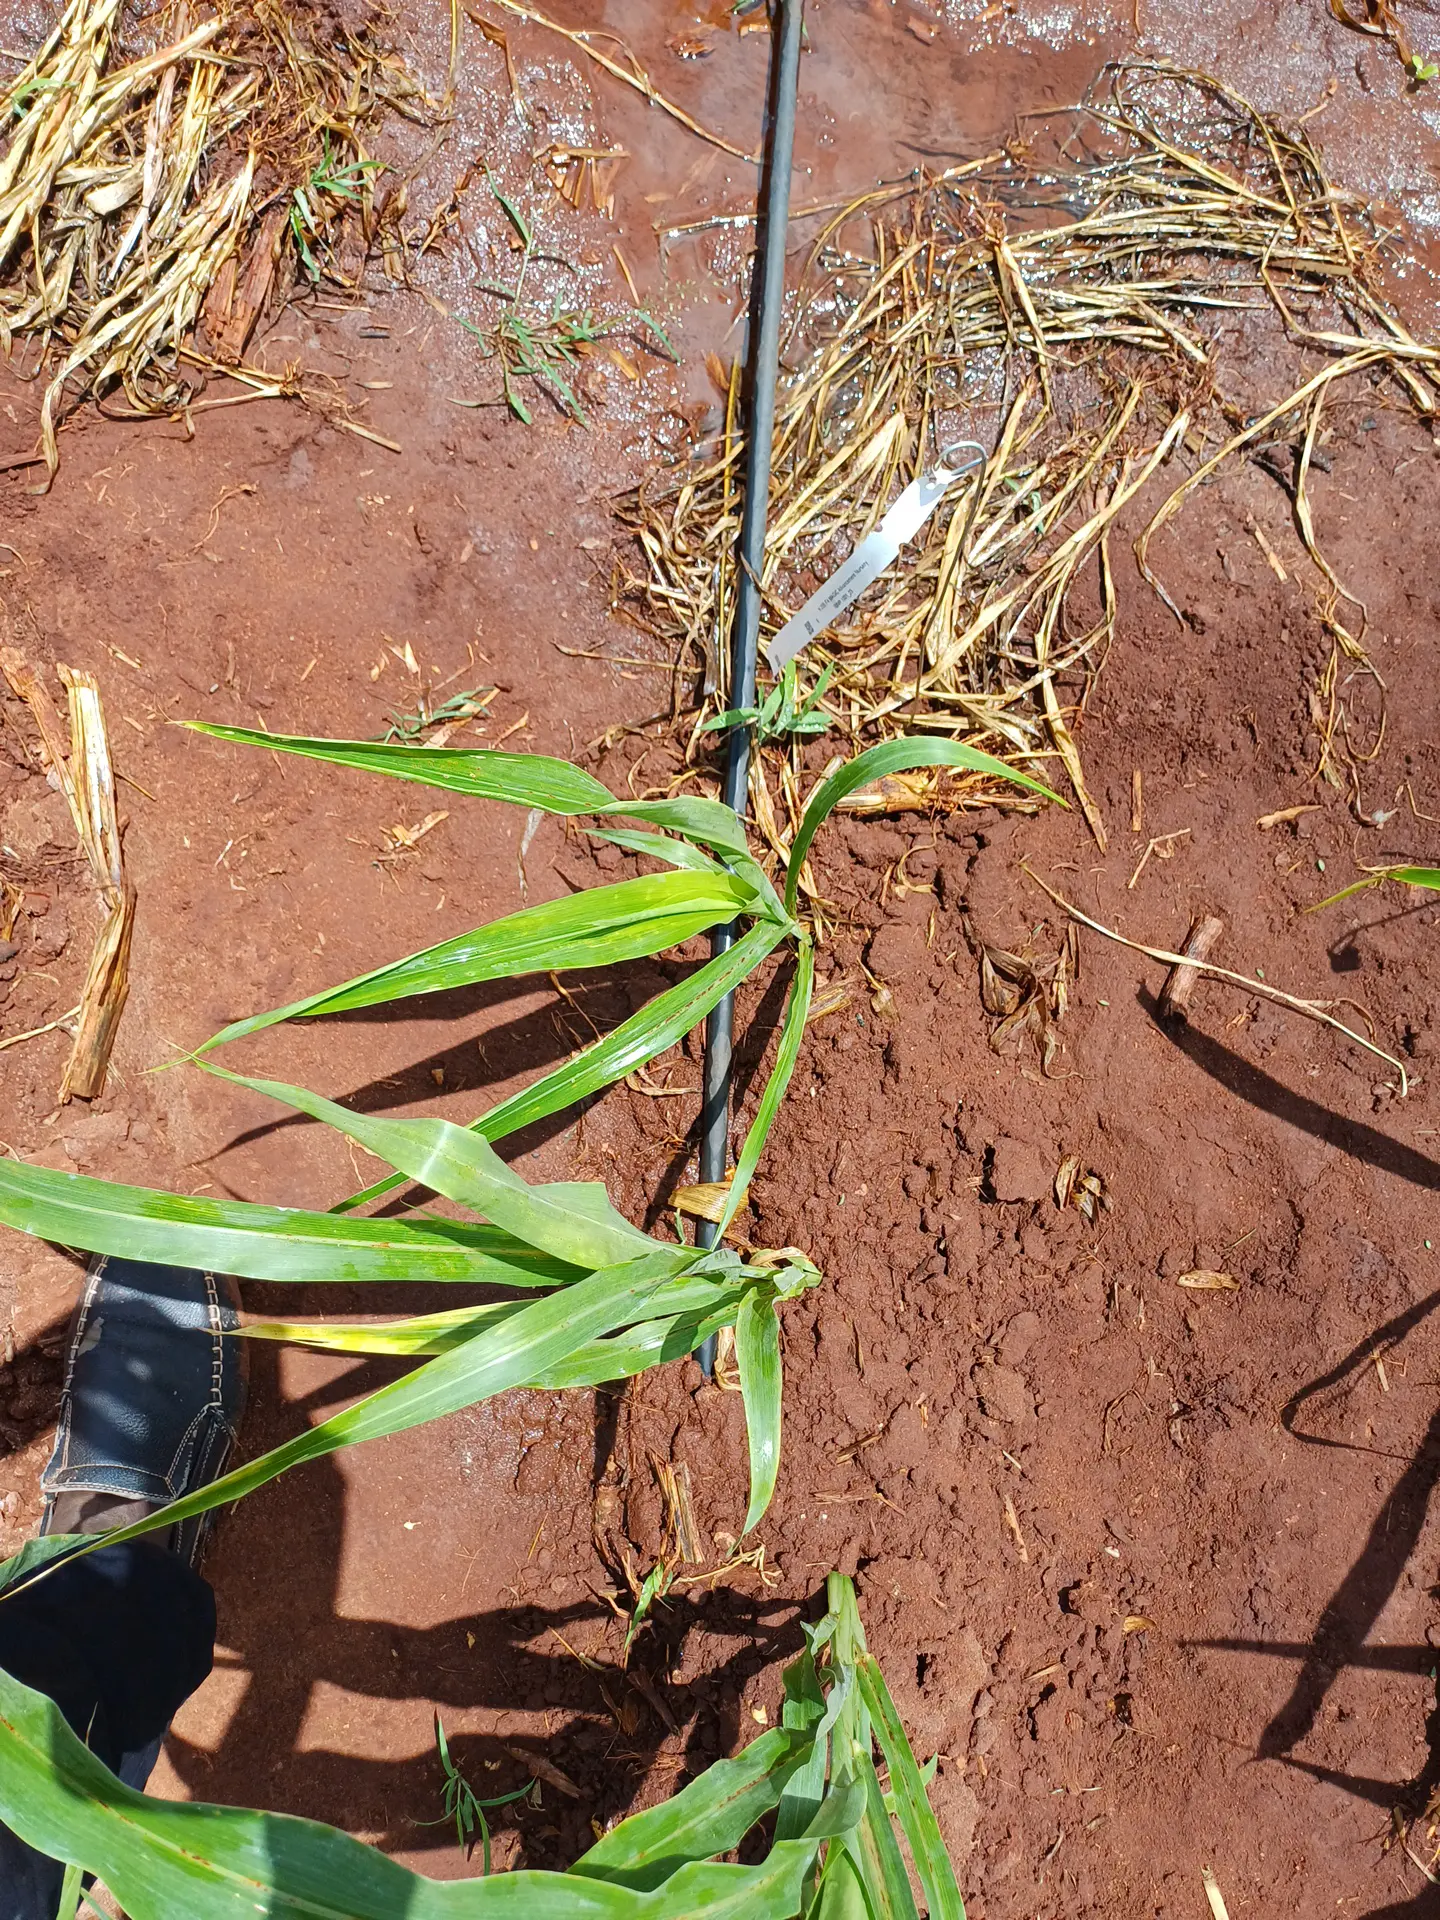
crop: sorghum
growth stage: vegetative
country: Kenya
